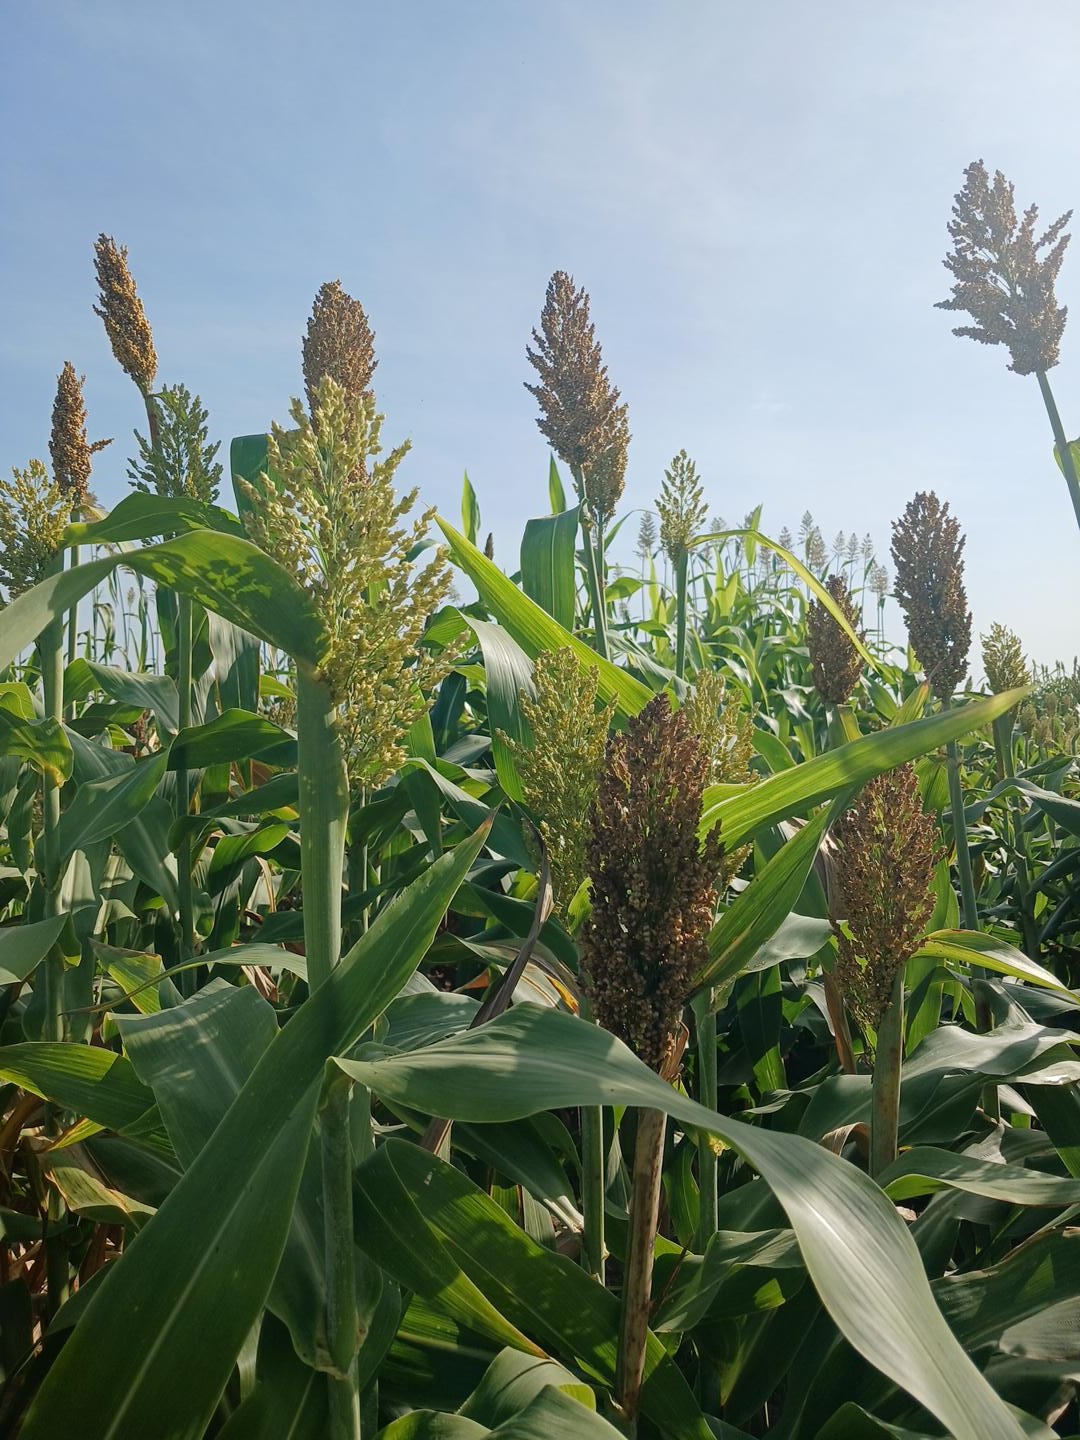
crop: sorghum
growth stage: filling grain
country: Senegal
